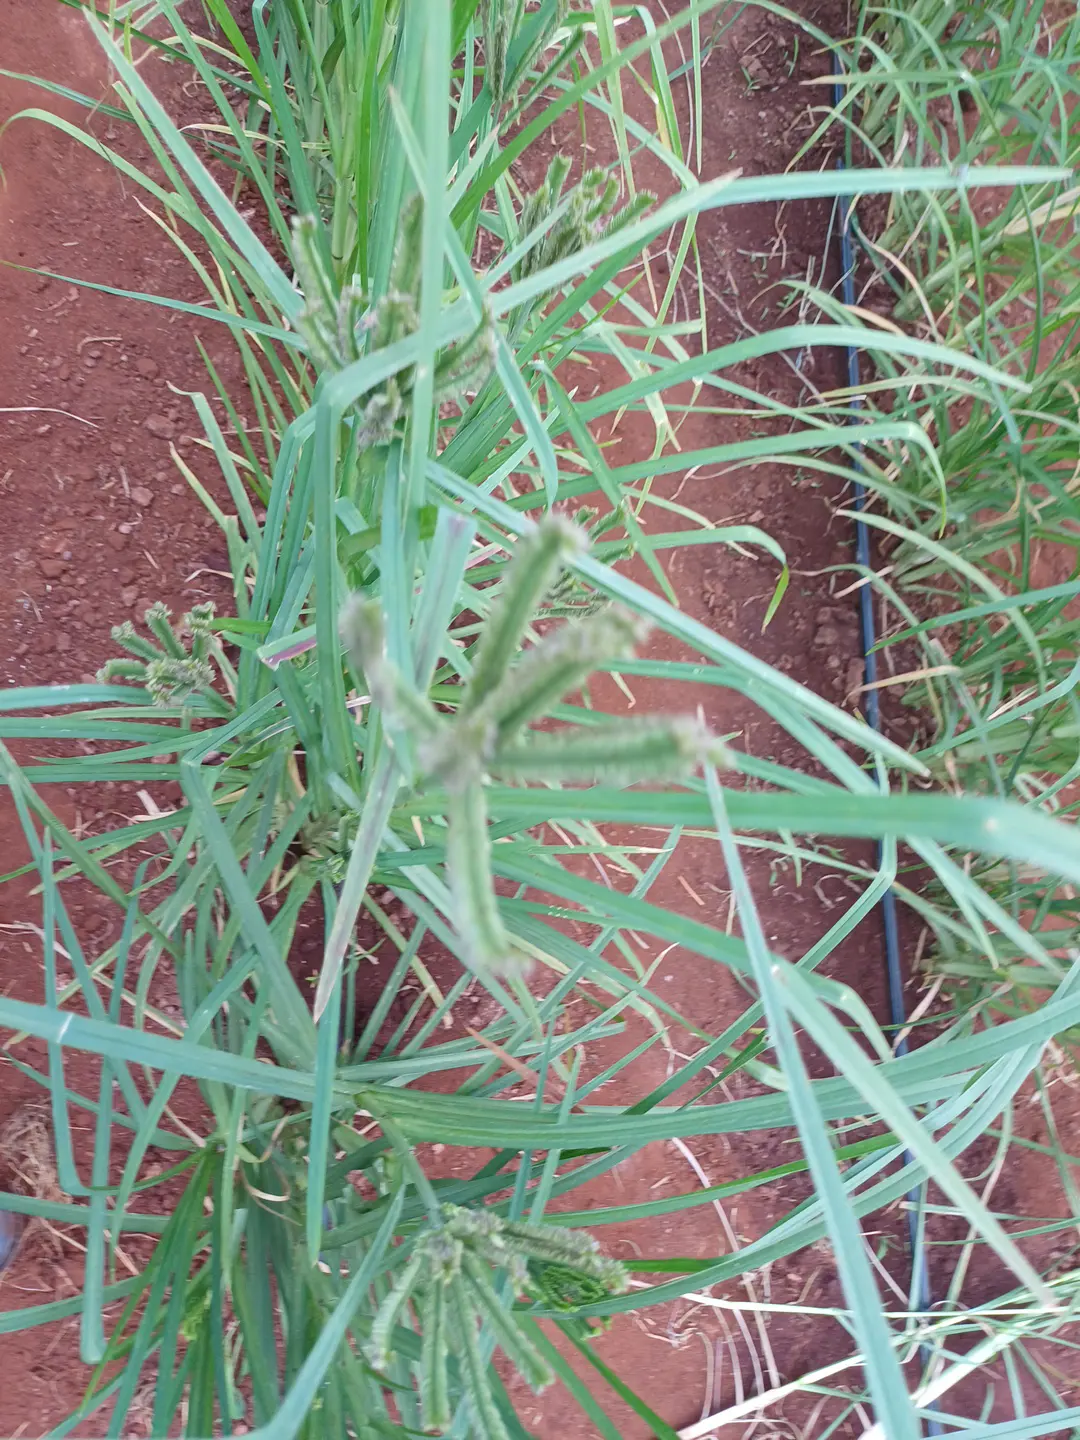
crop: finger millet
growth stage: filling grain
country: Kenya
